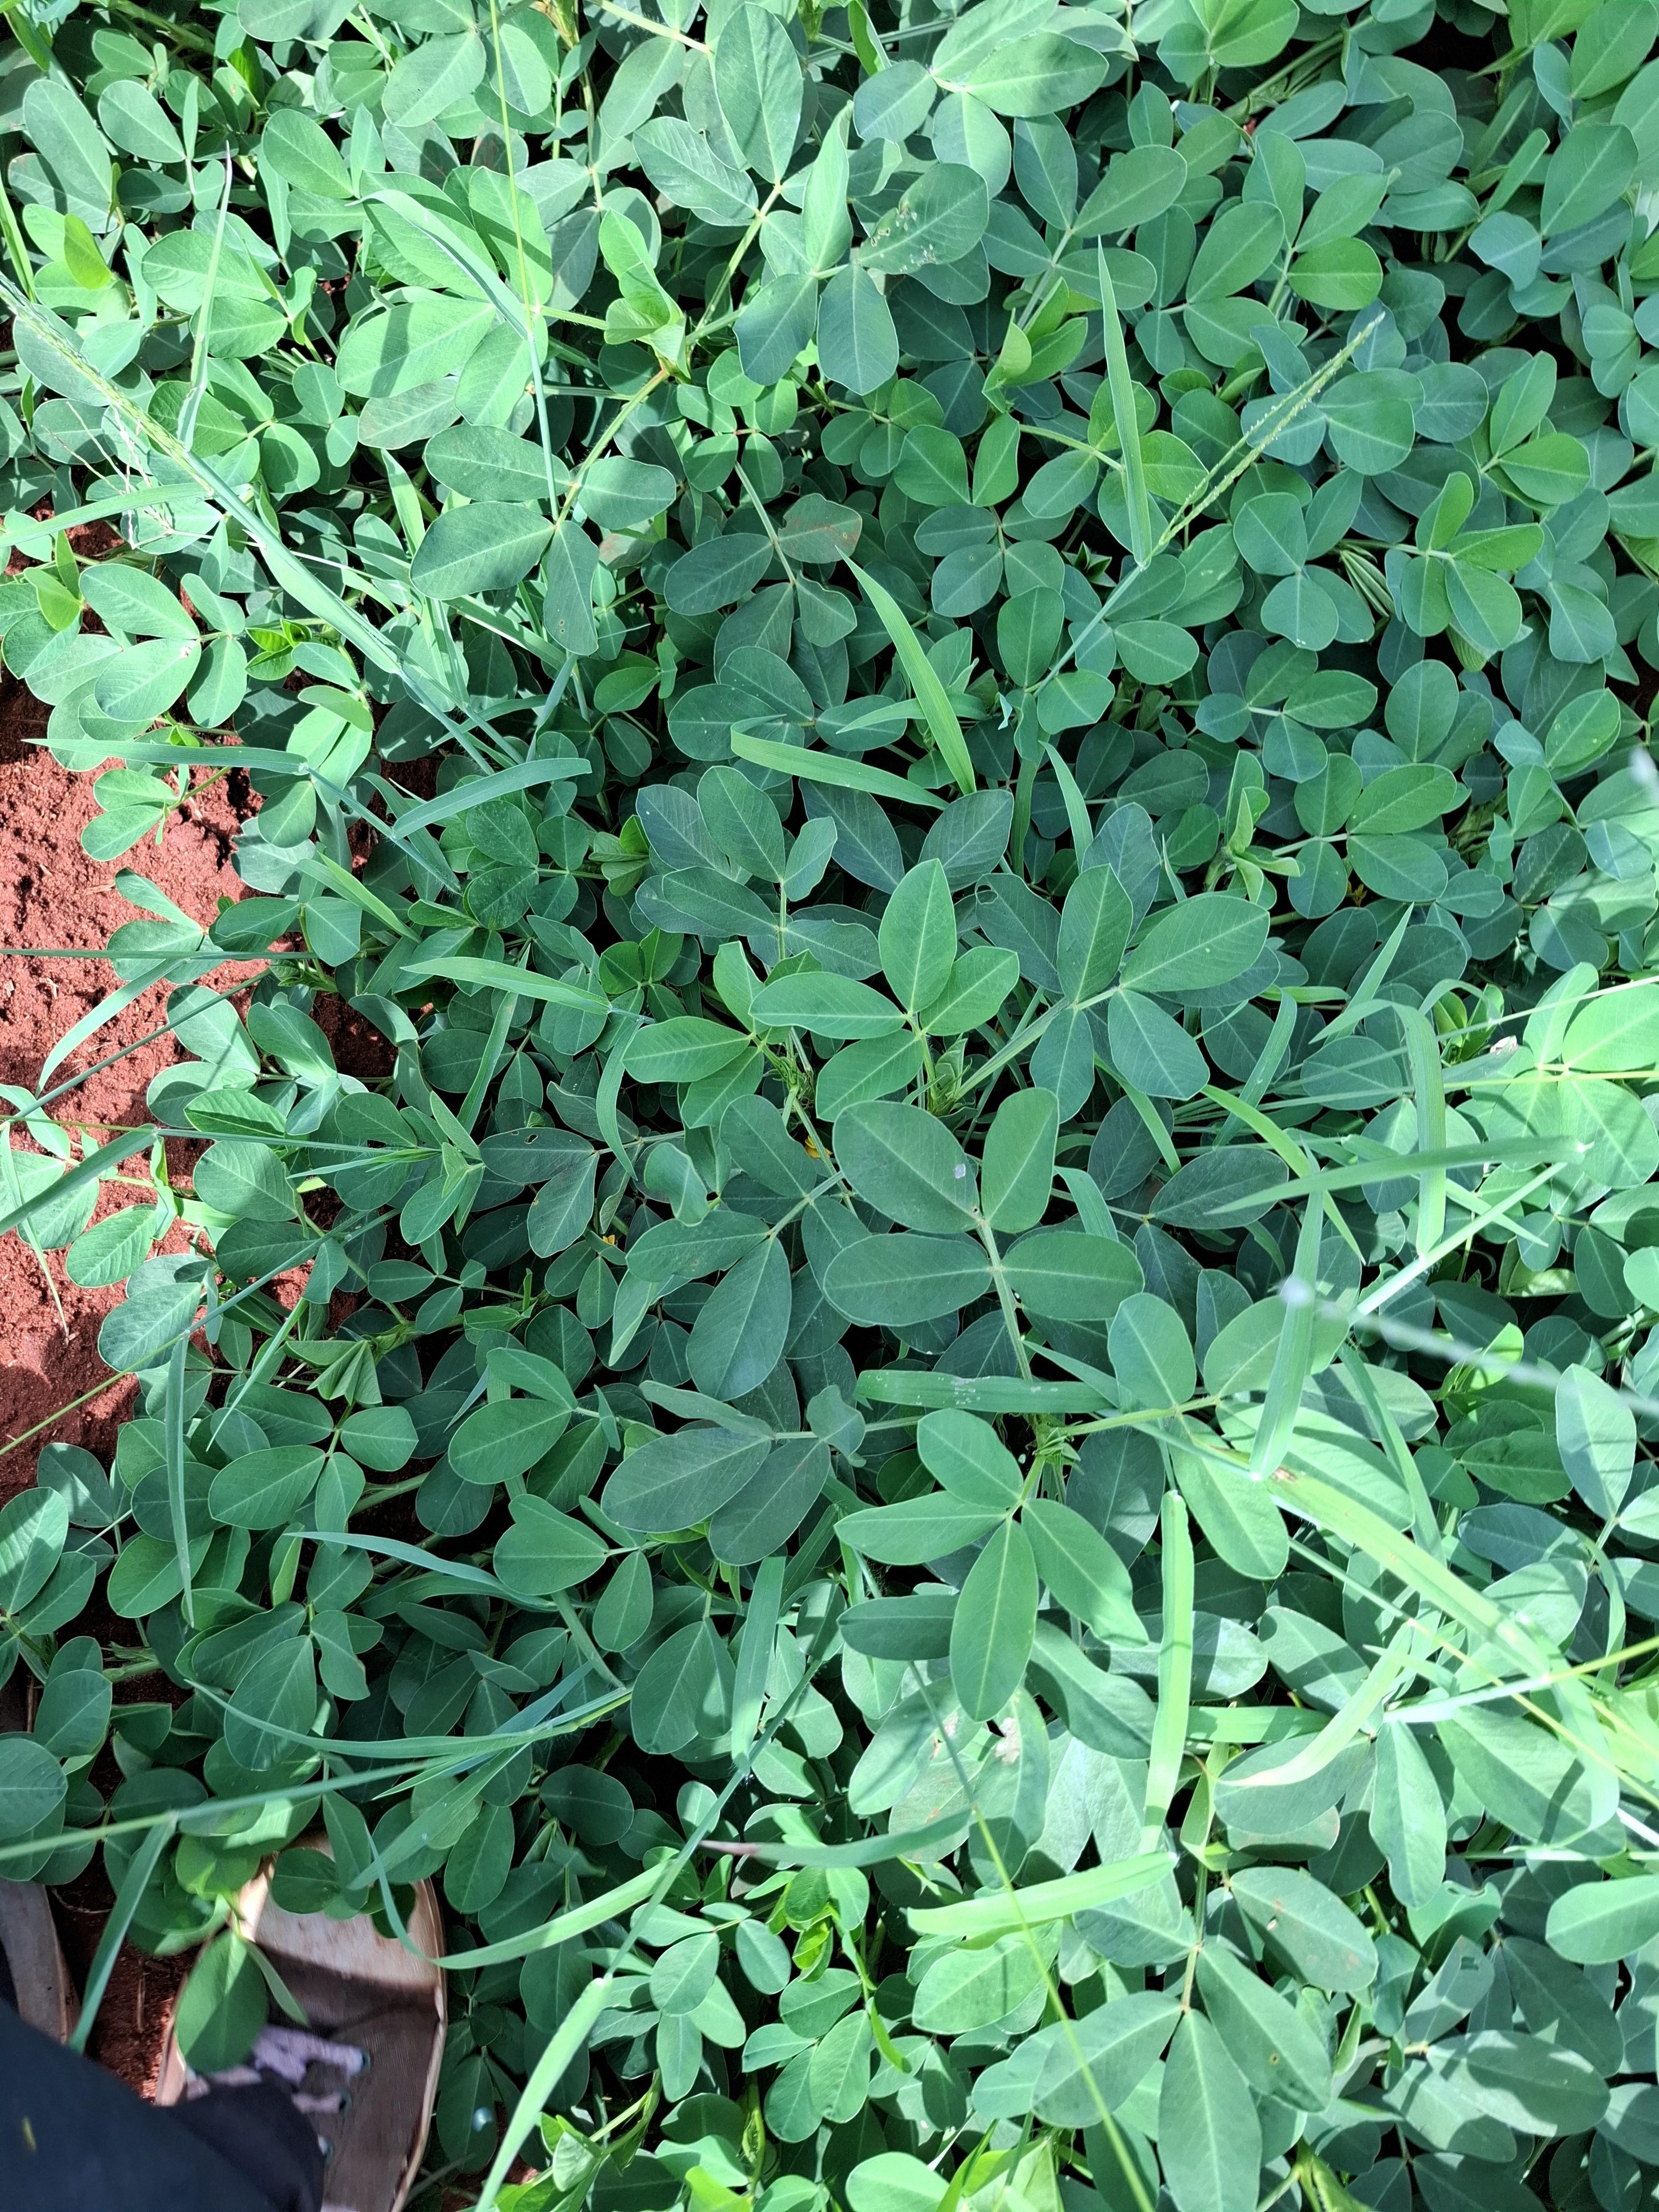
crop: groundnut
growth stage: flowering
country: Kenya
